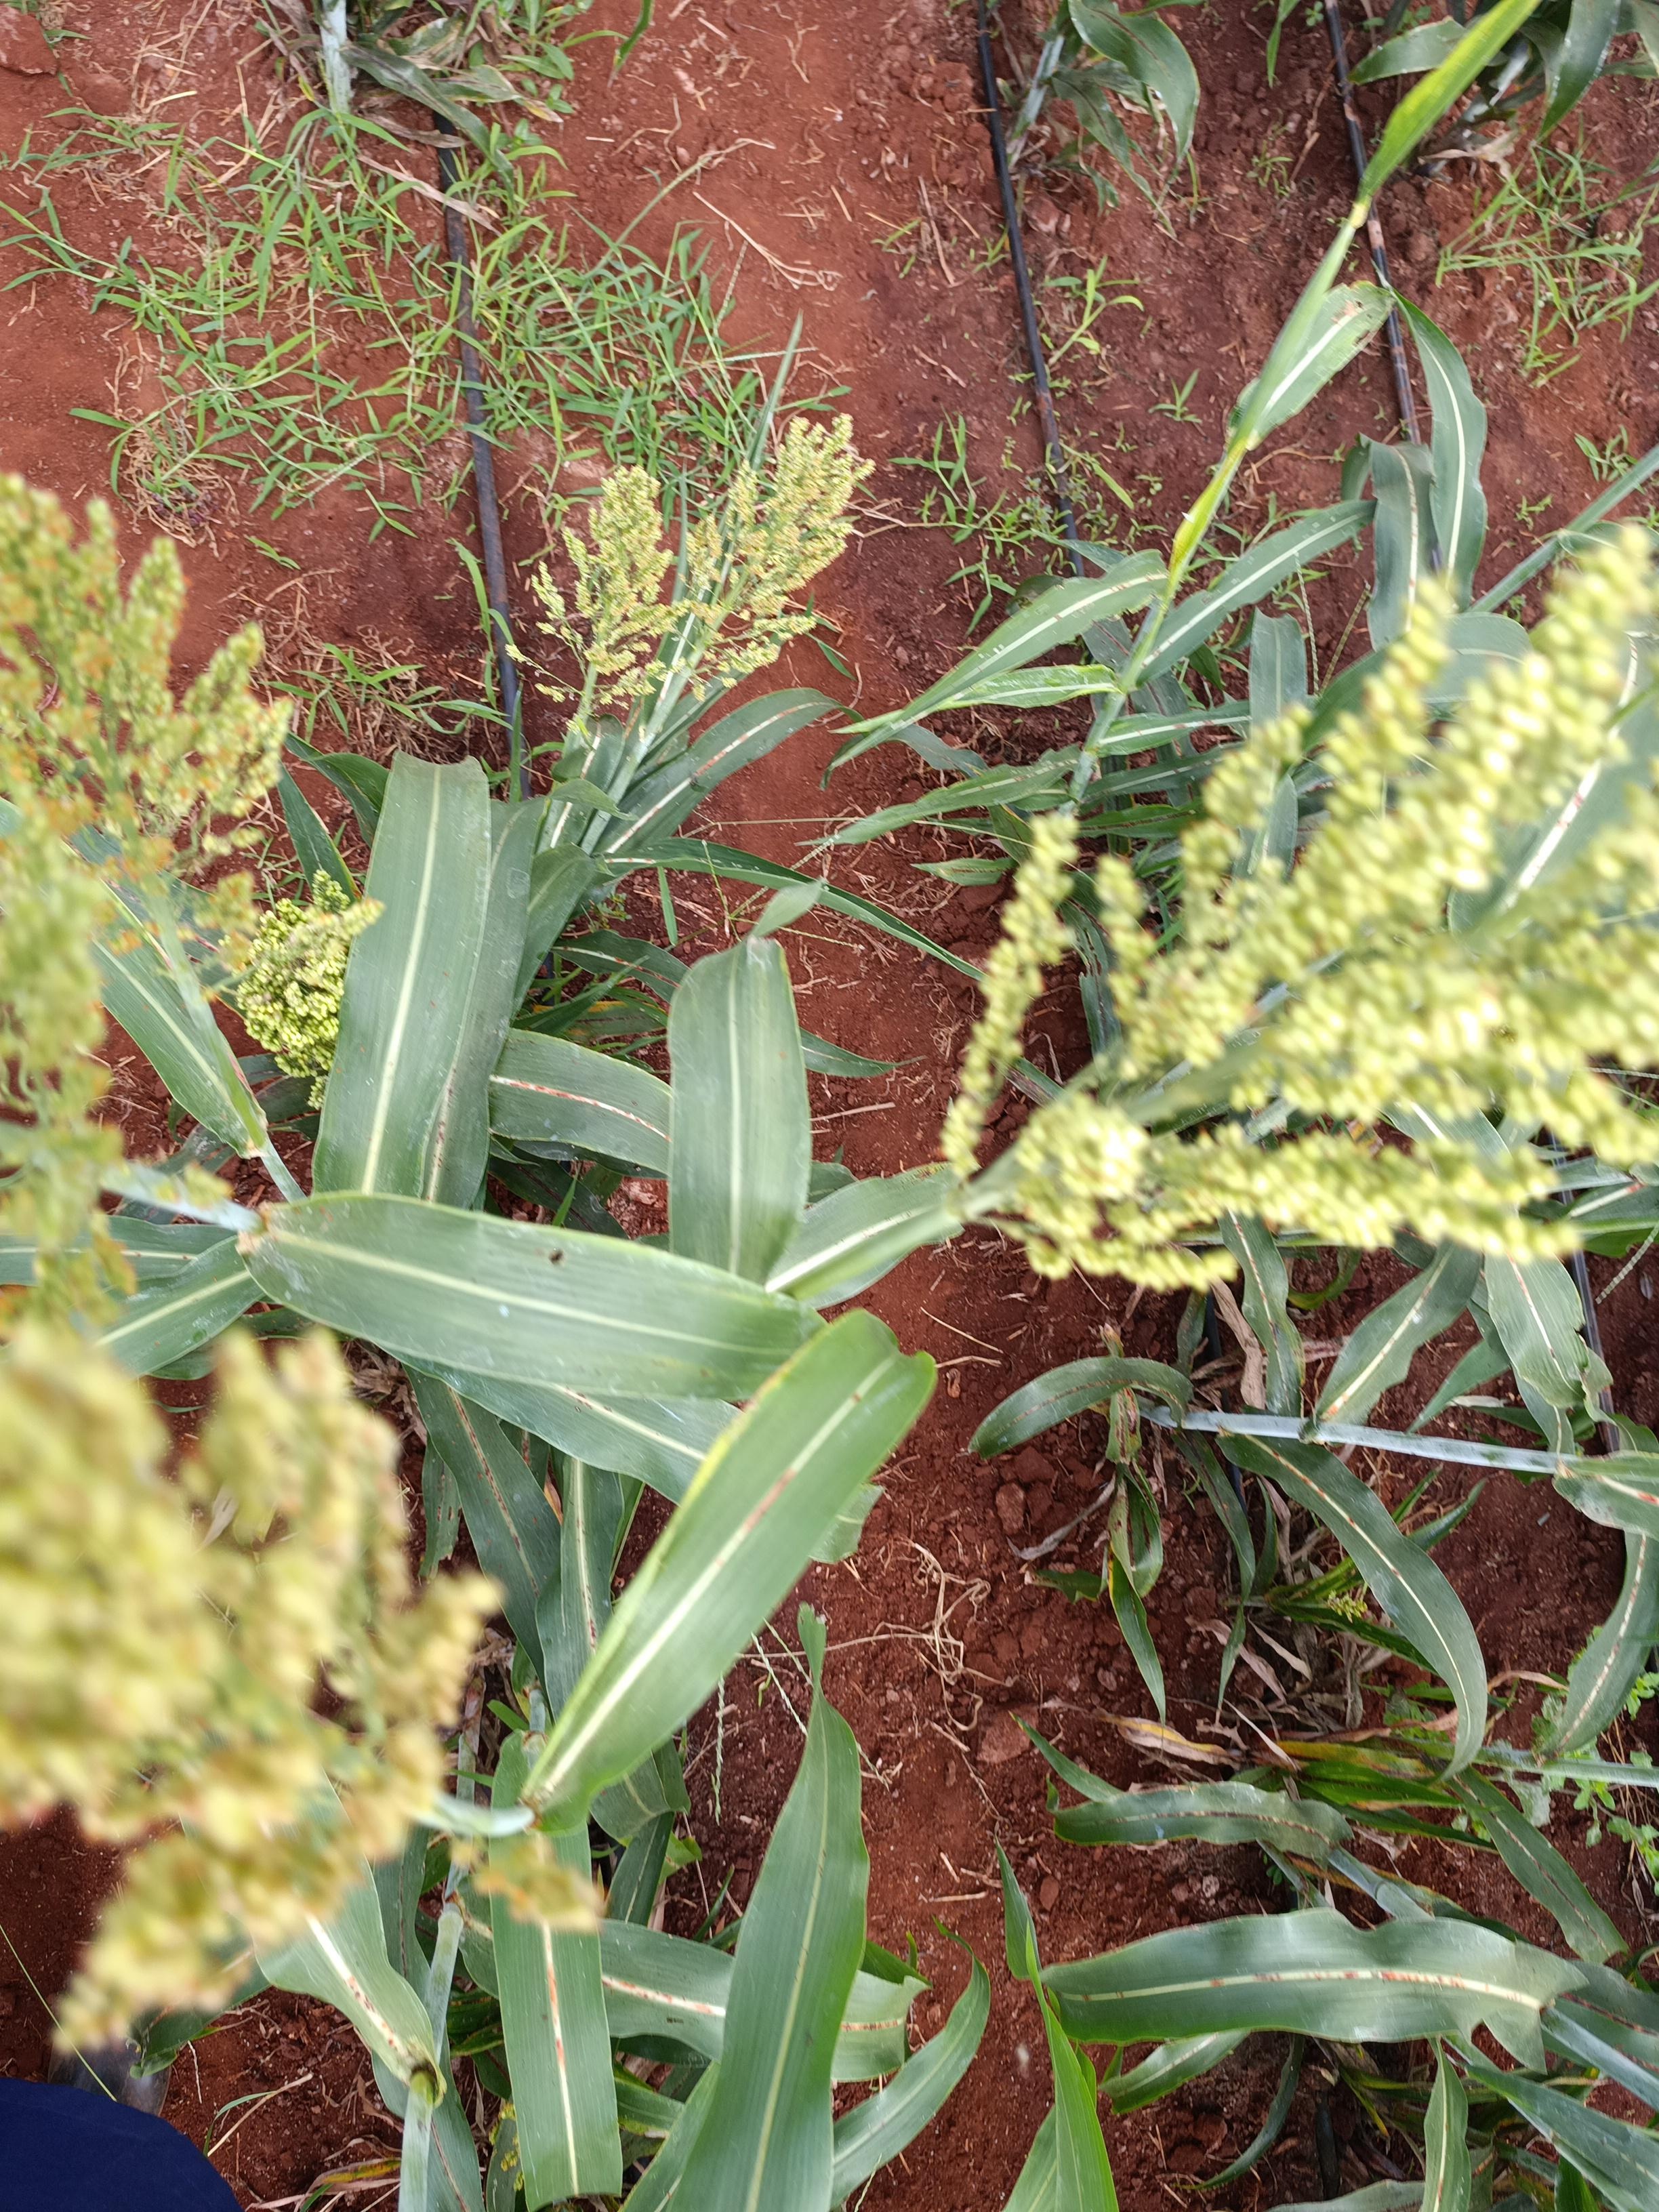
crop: sorghum
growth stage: filling grain
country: Kenya
